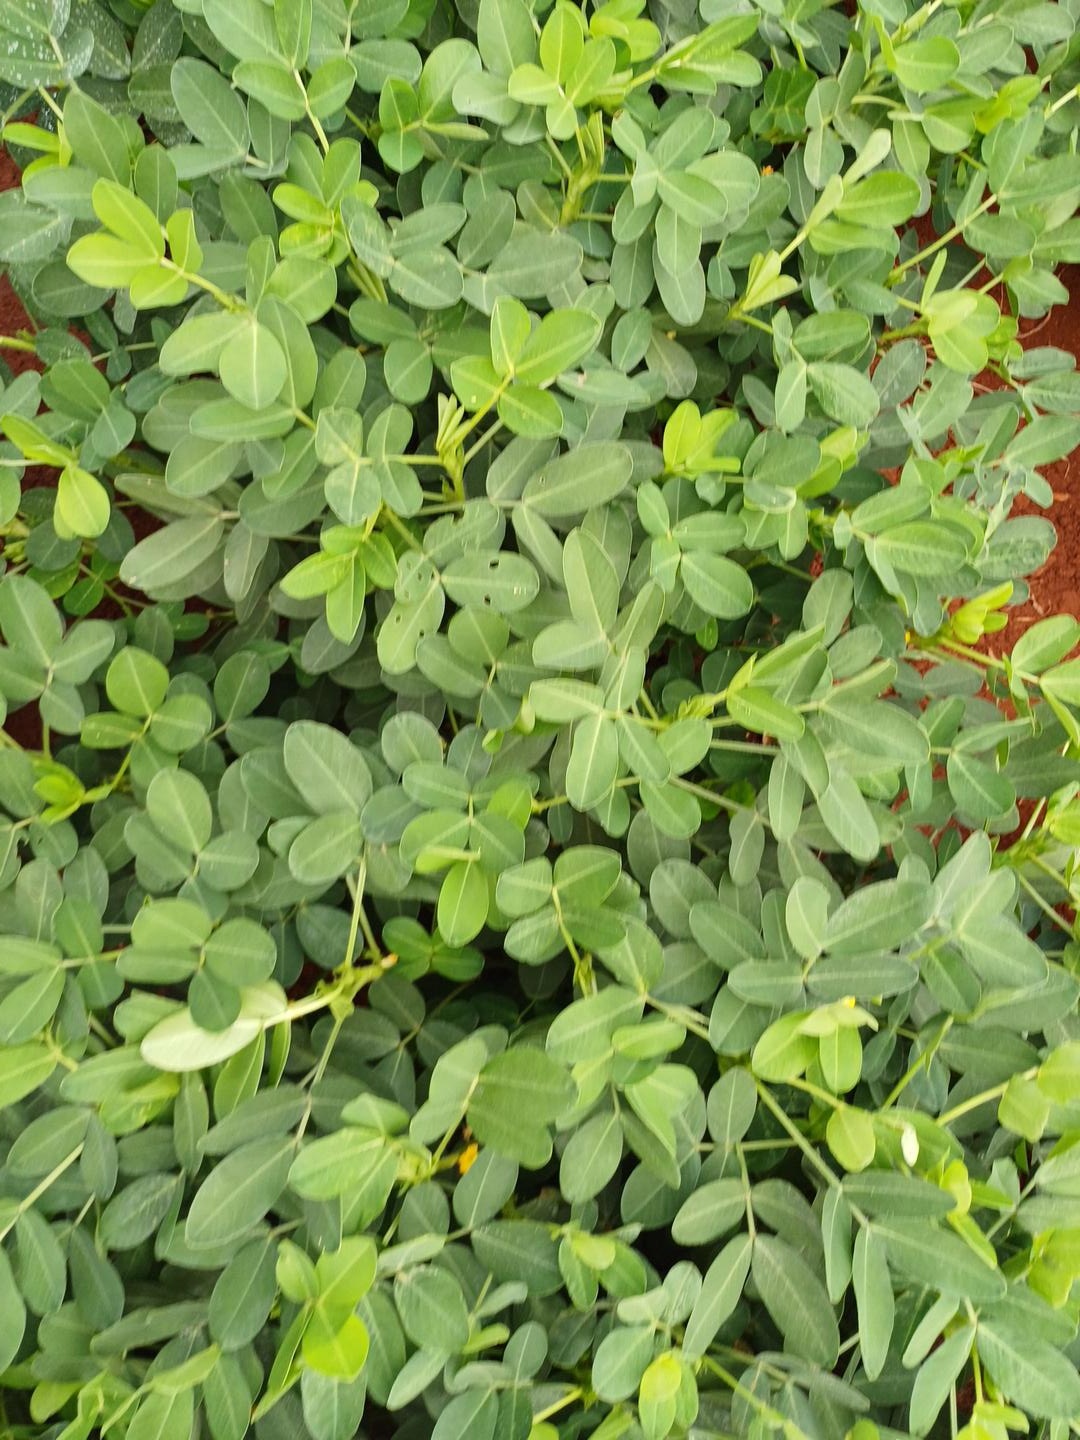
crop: groundnut
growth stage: flowering
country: Kenya
